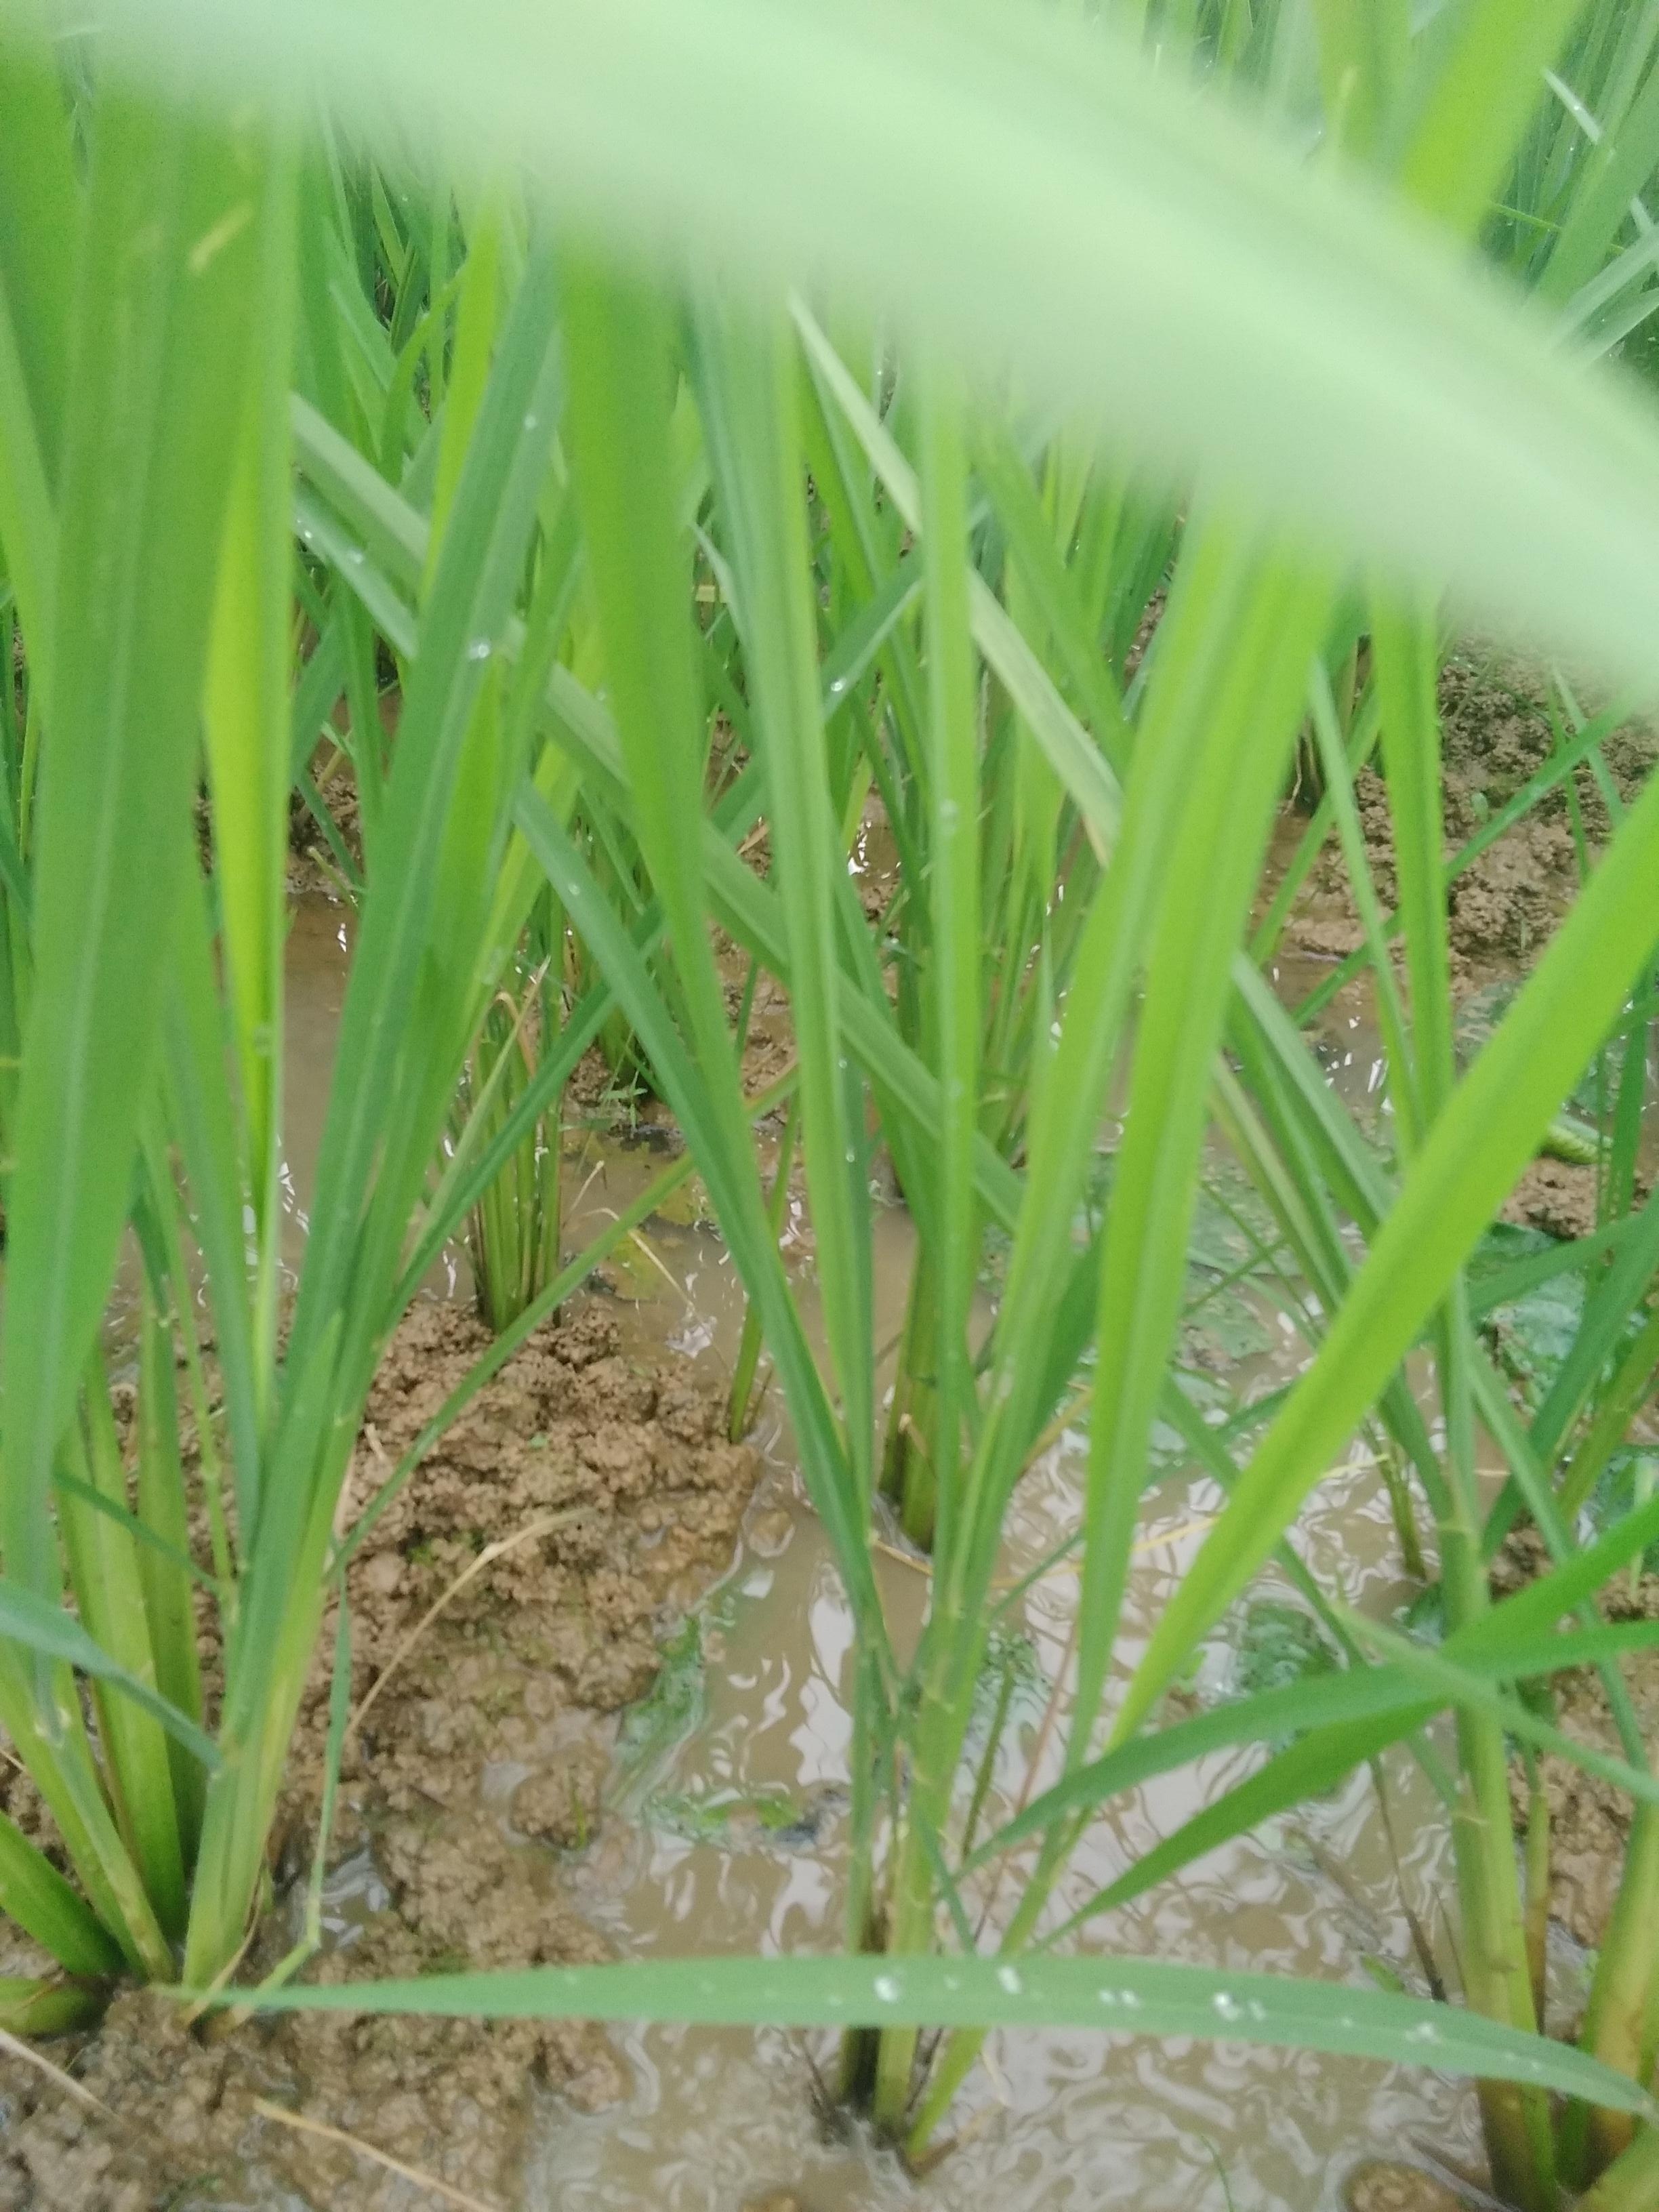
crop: rice
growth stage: vegetative
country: Nigeria
